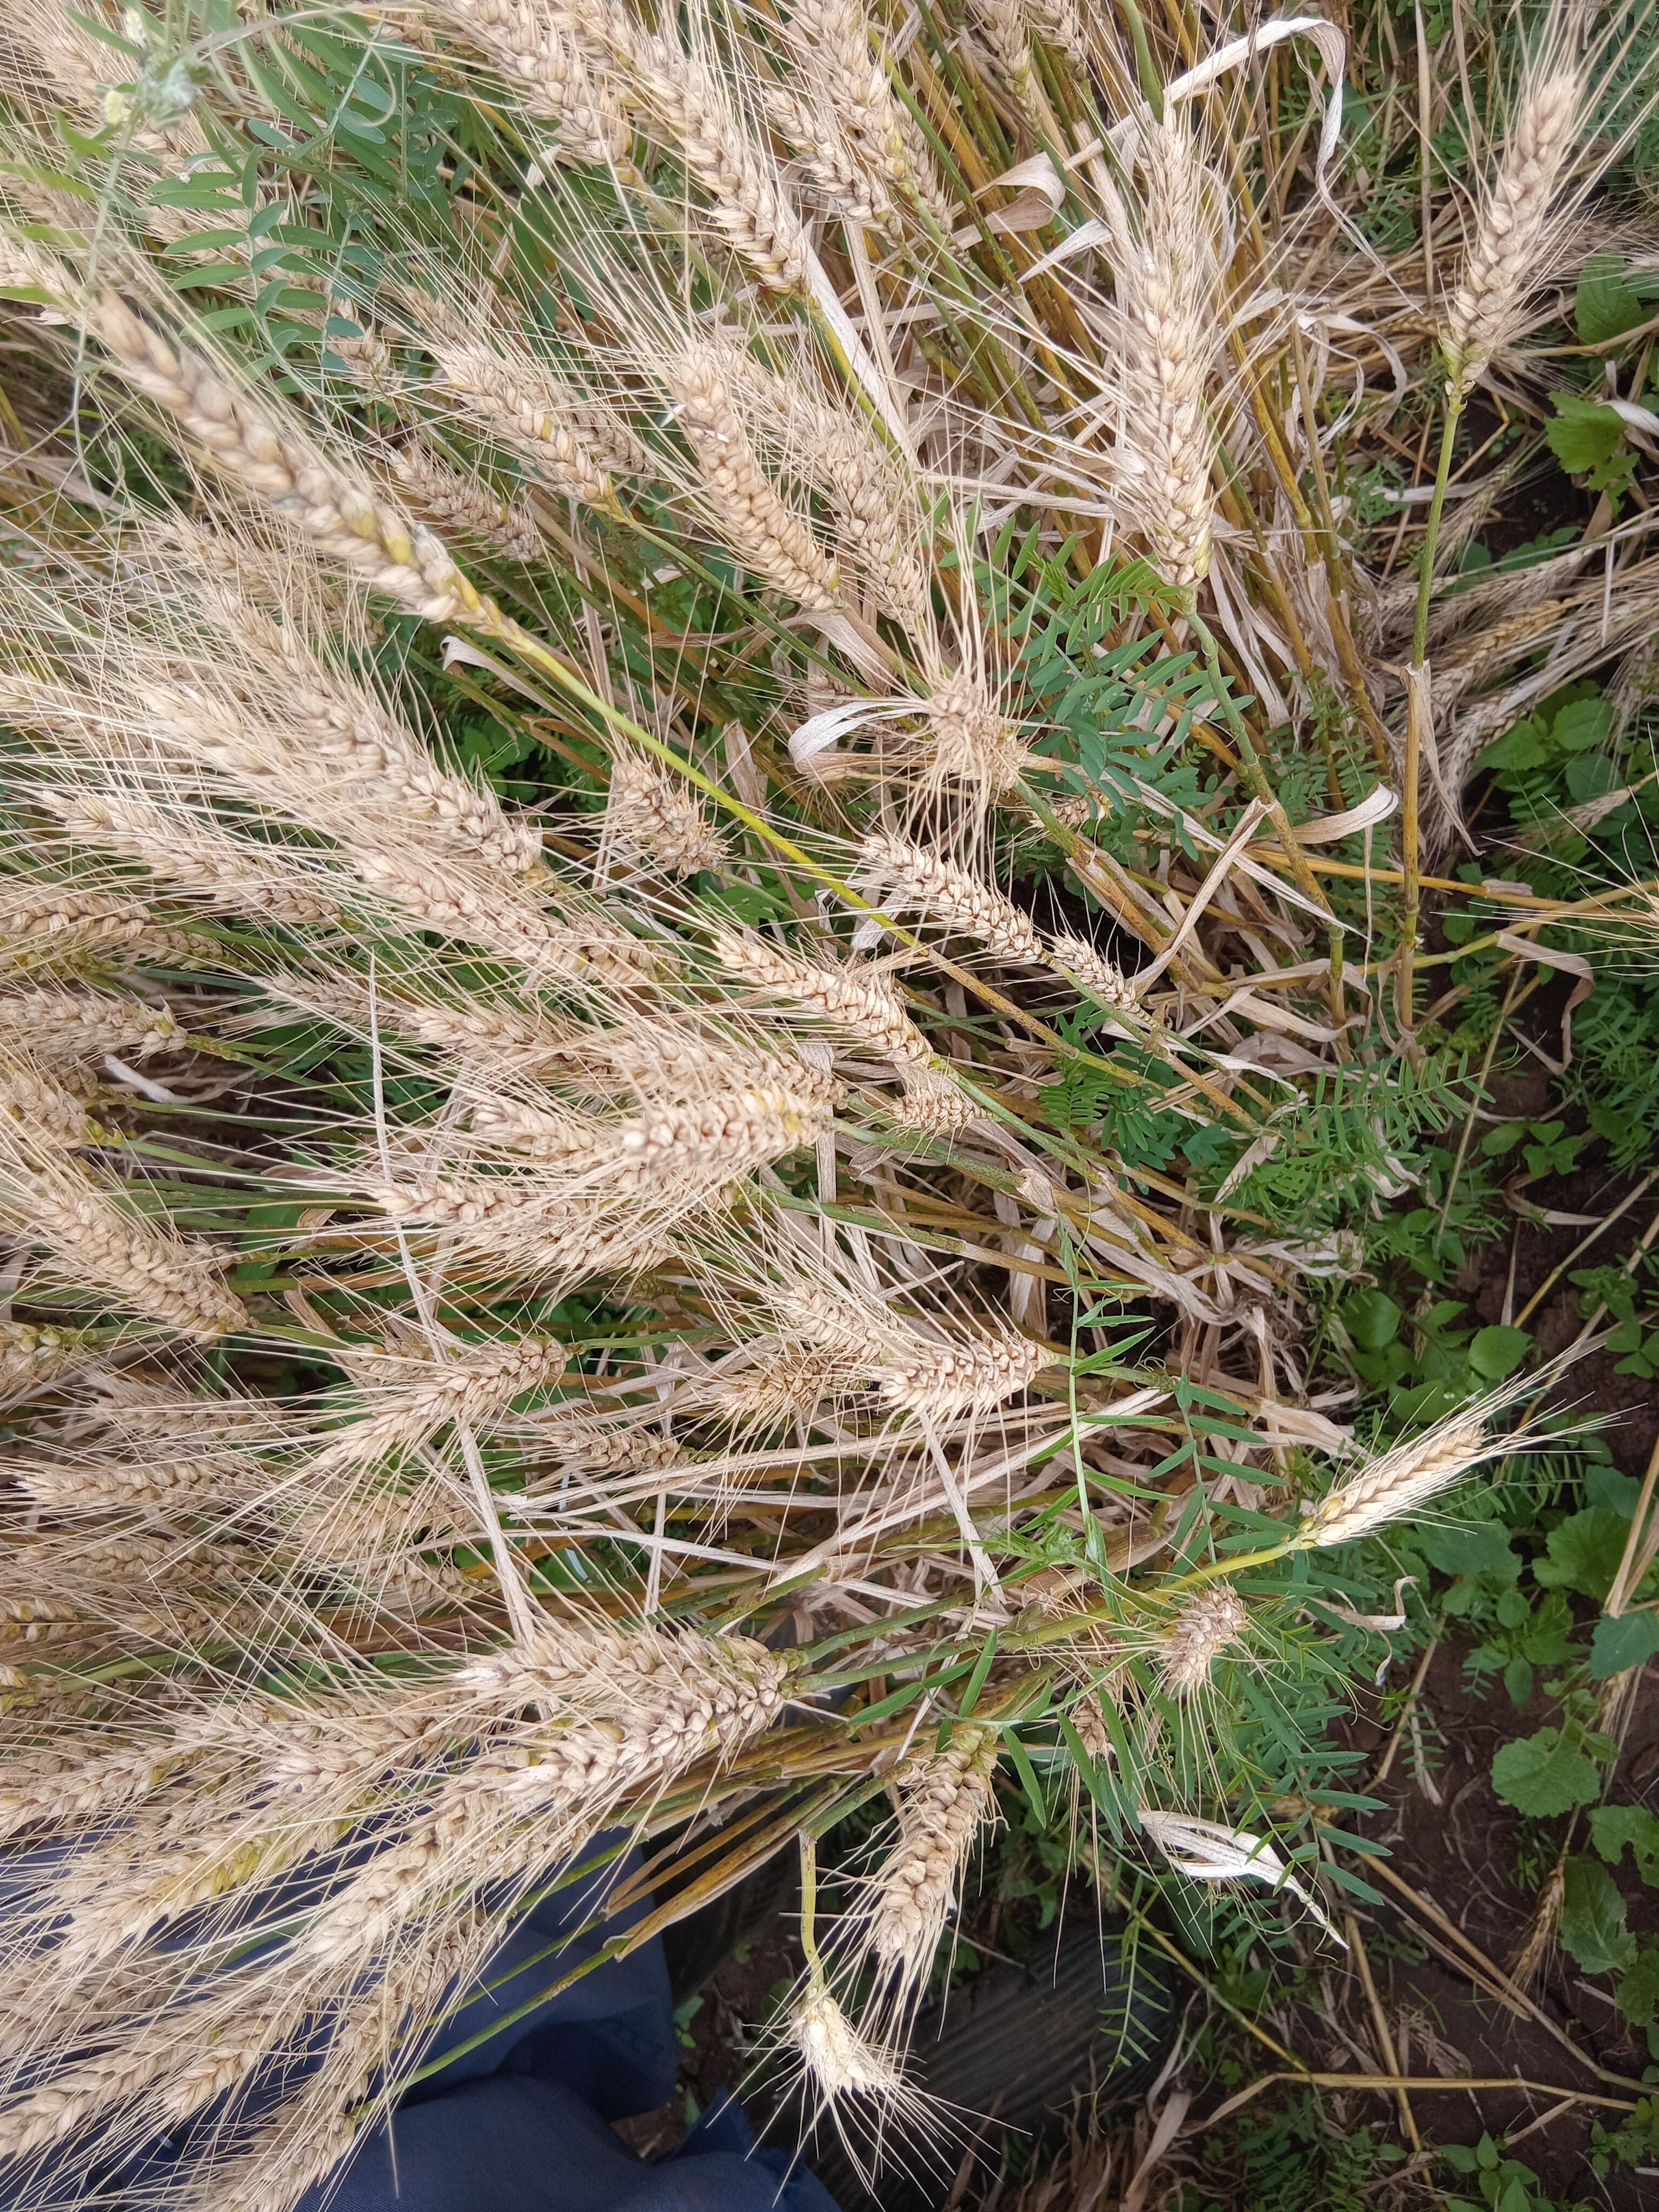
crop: wheat
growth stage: maturity
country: Kenya
